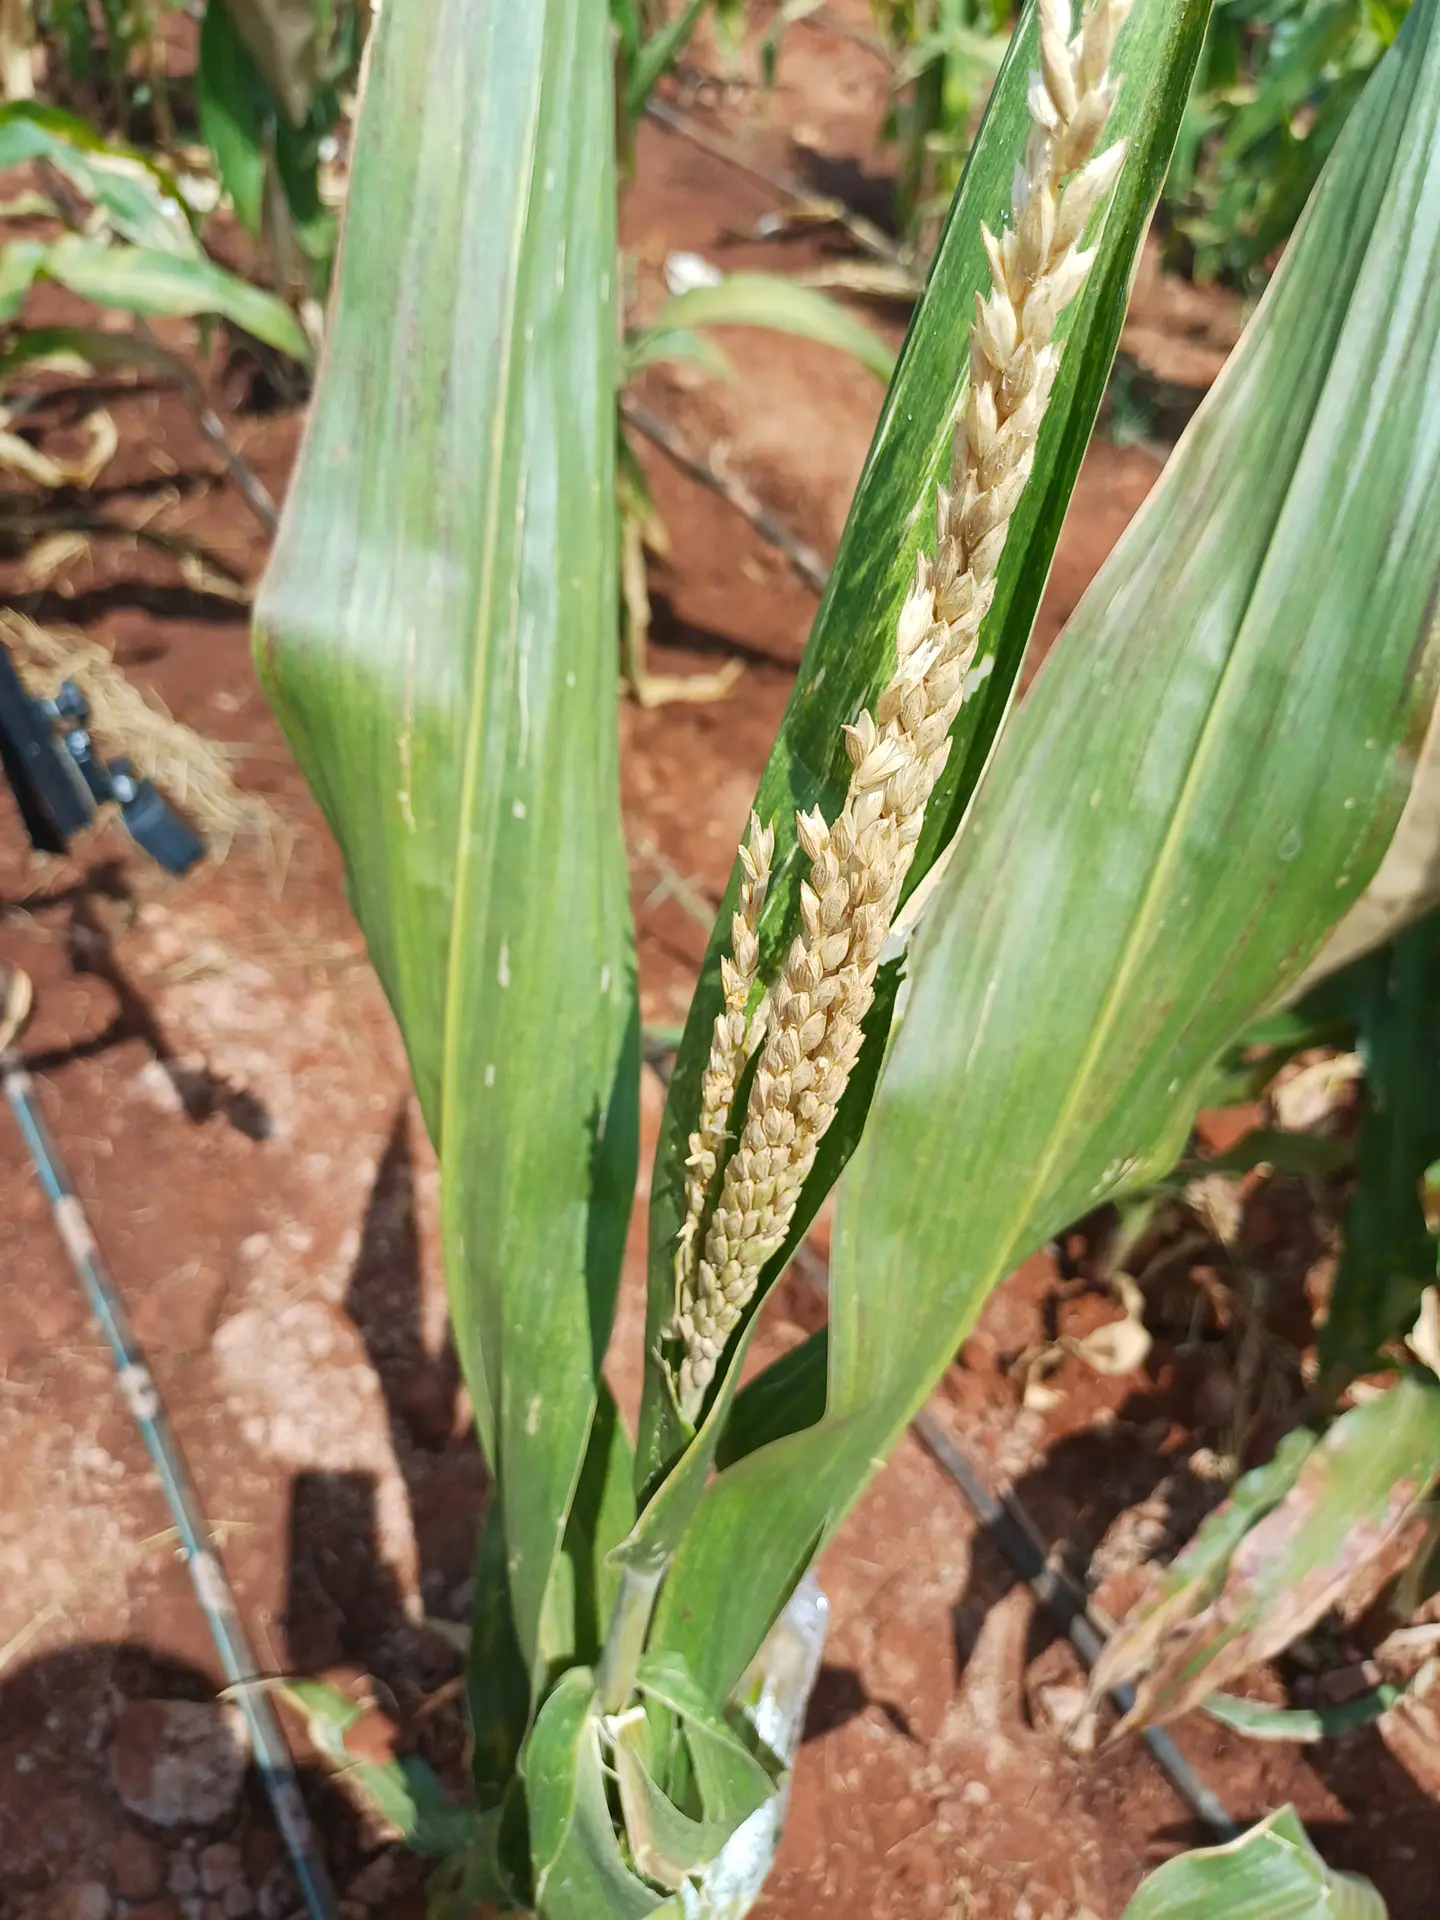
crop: maize
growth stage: flowering
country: Kenya
